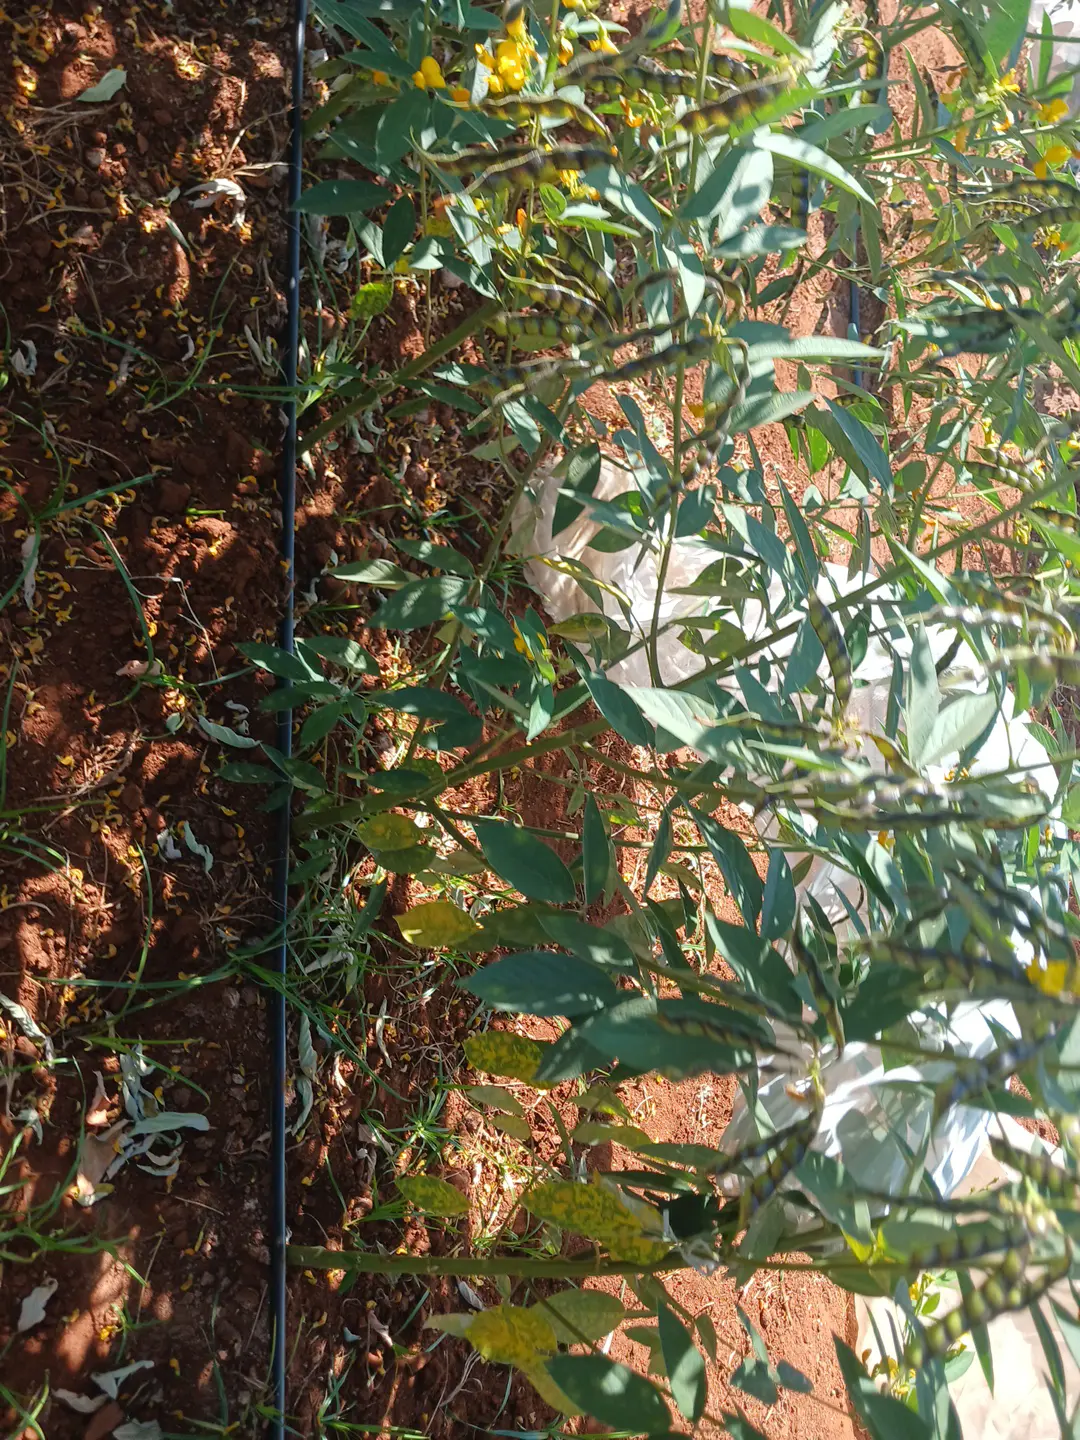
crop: pigeonpea
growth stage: development pod
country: Kenya
